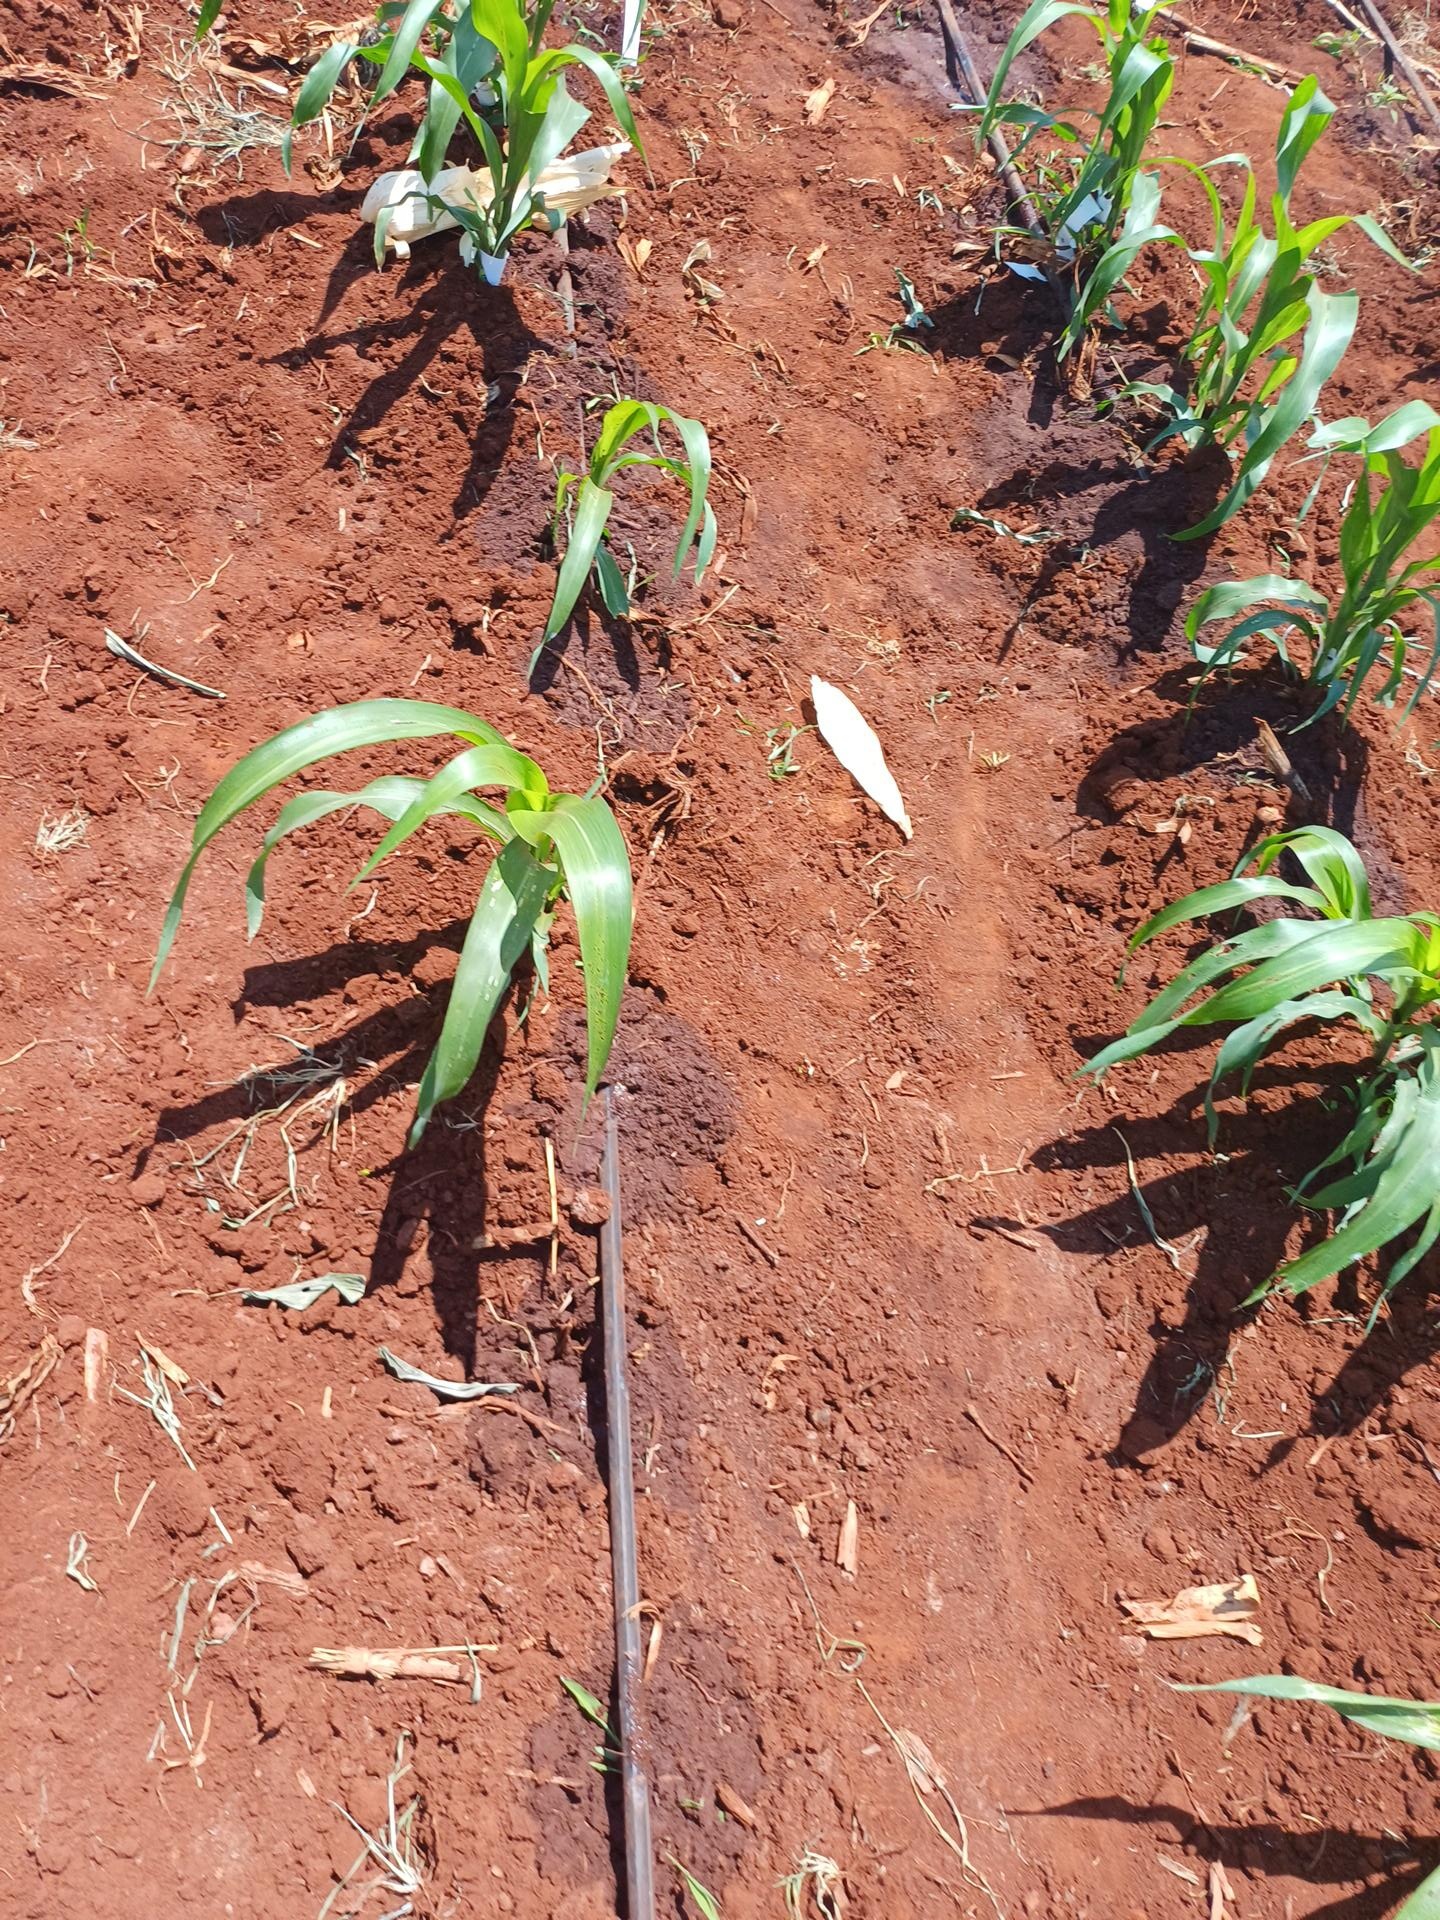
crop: sorghum
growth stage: vegetative
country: Kenya
